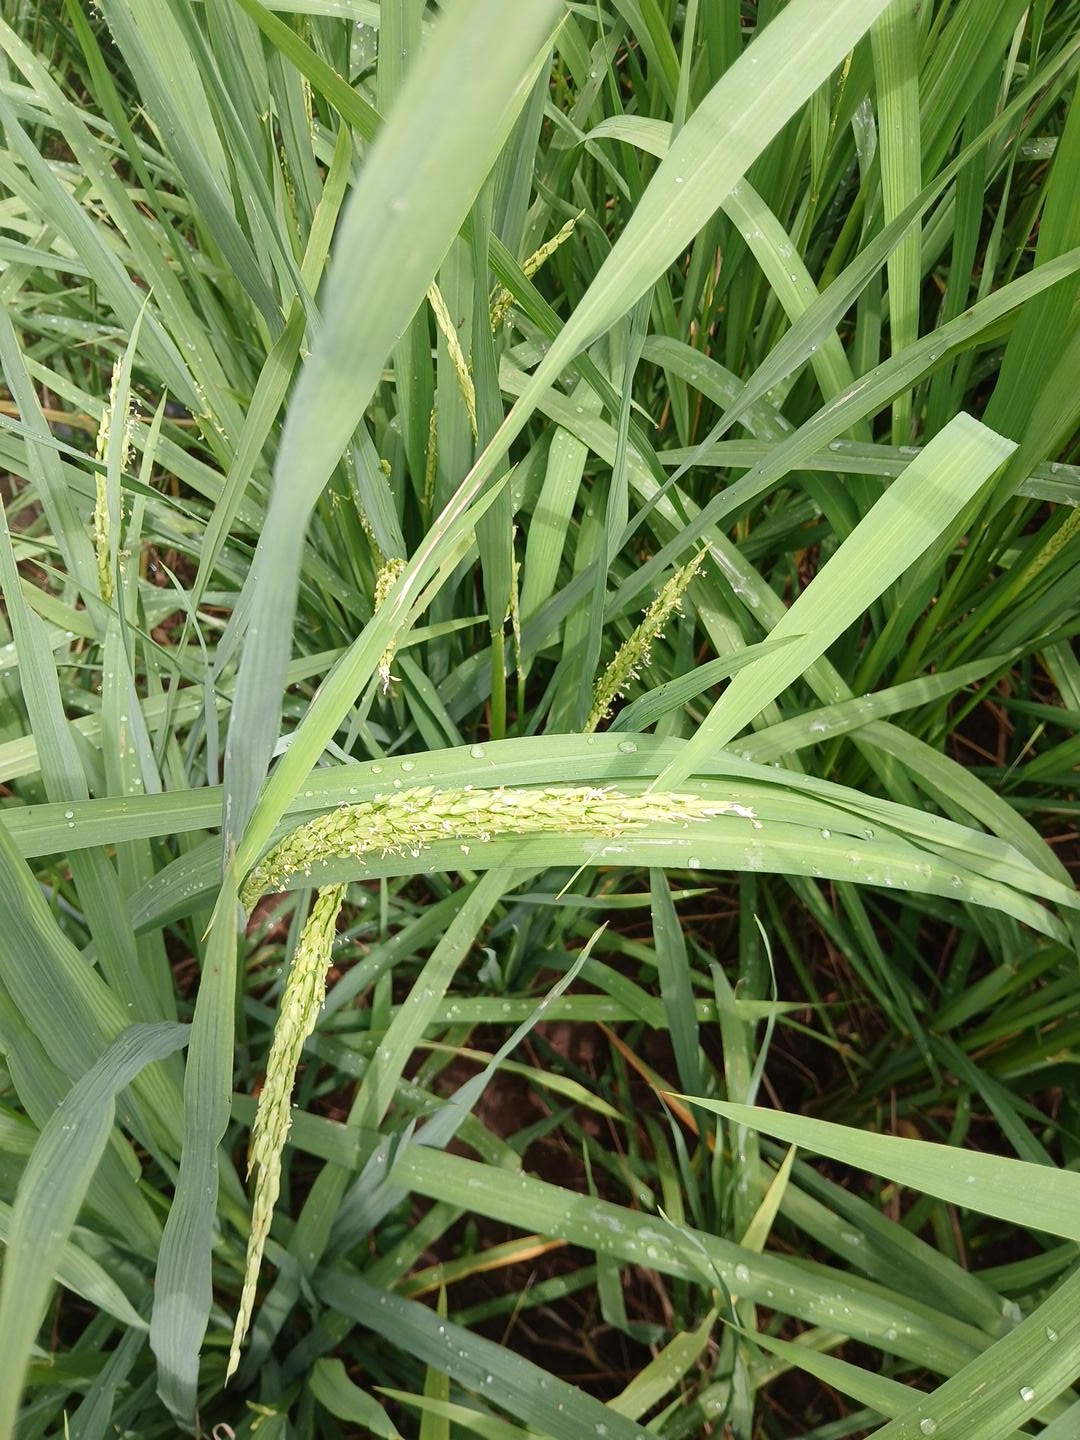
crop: rice
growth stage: flowering
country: Côte d'Ivoire
